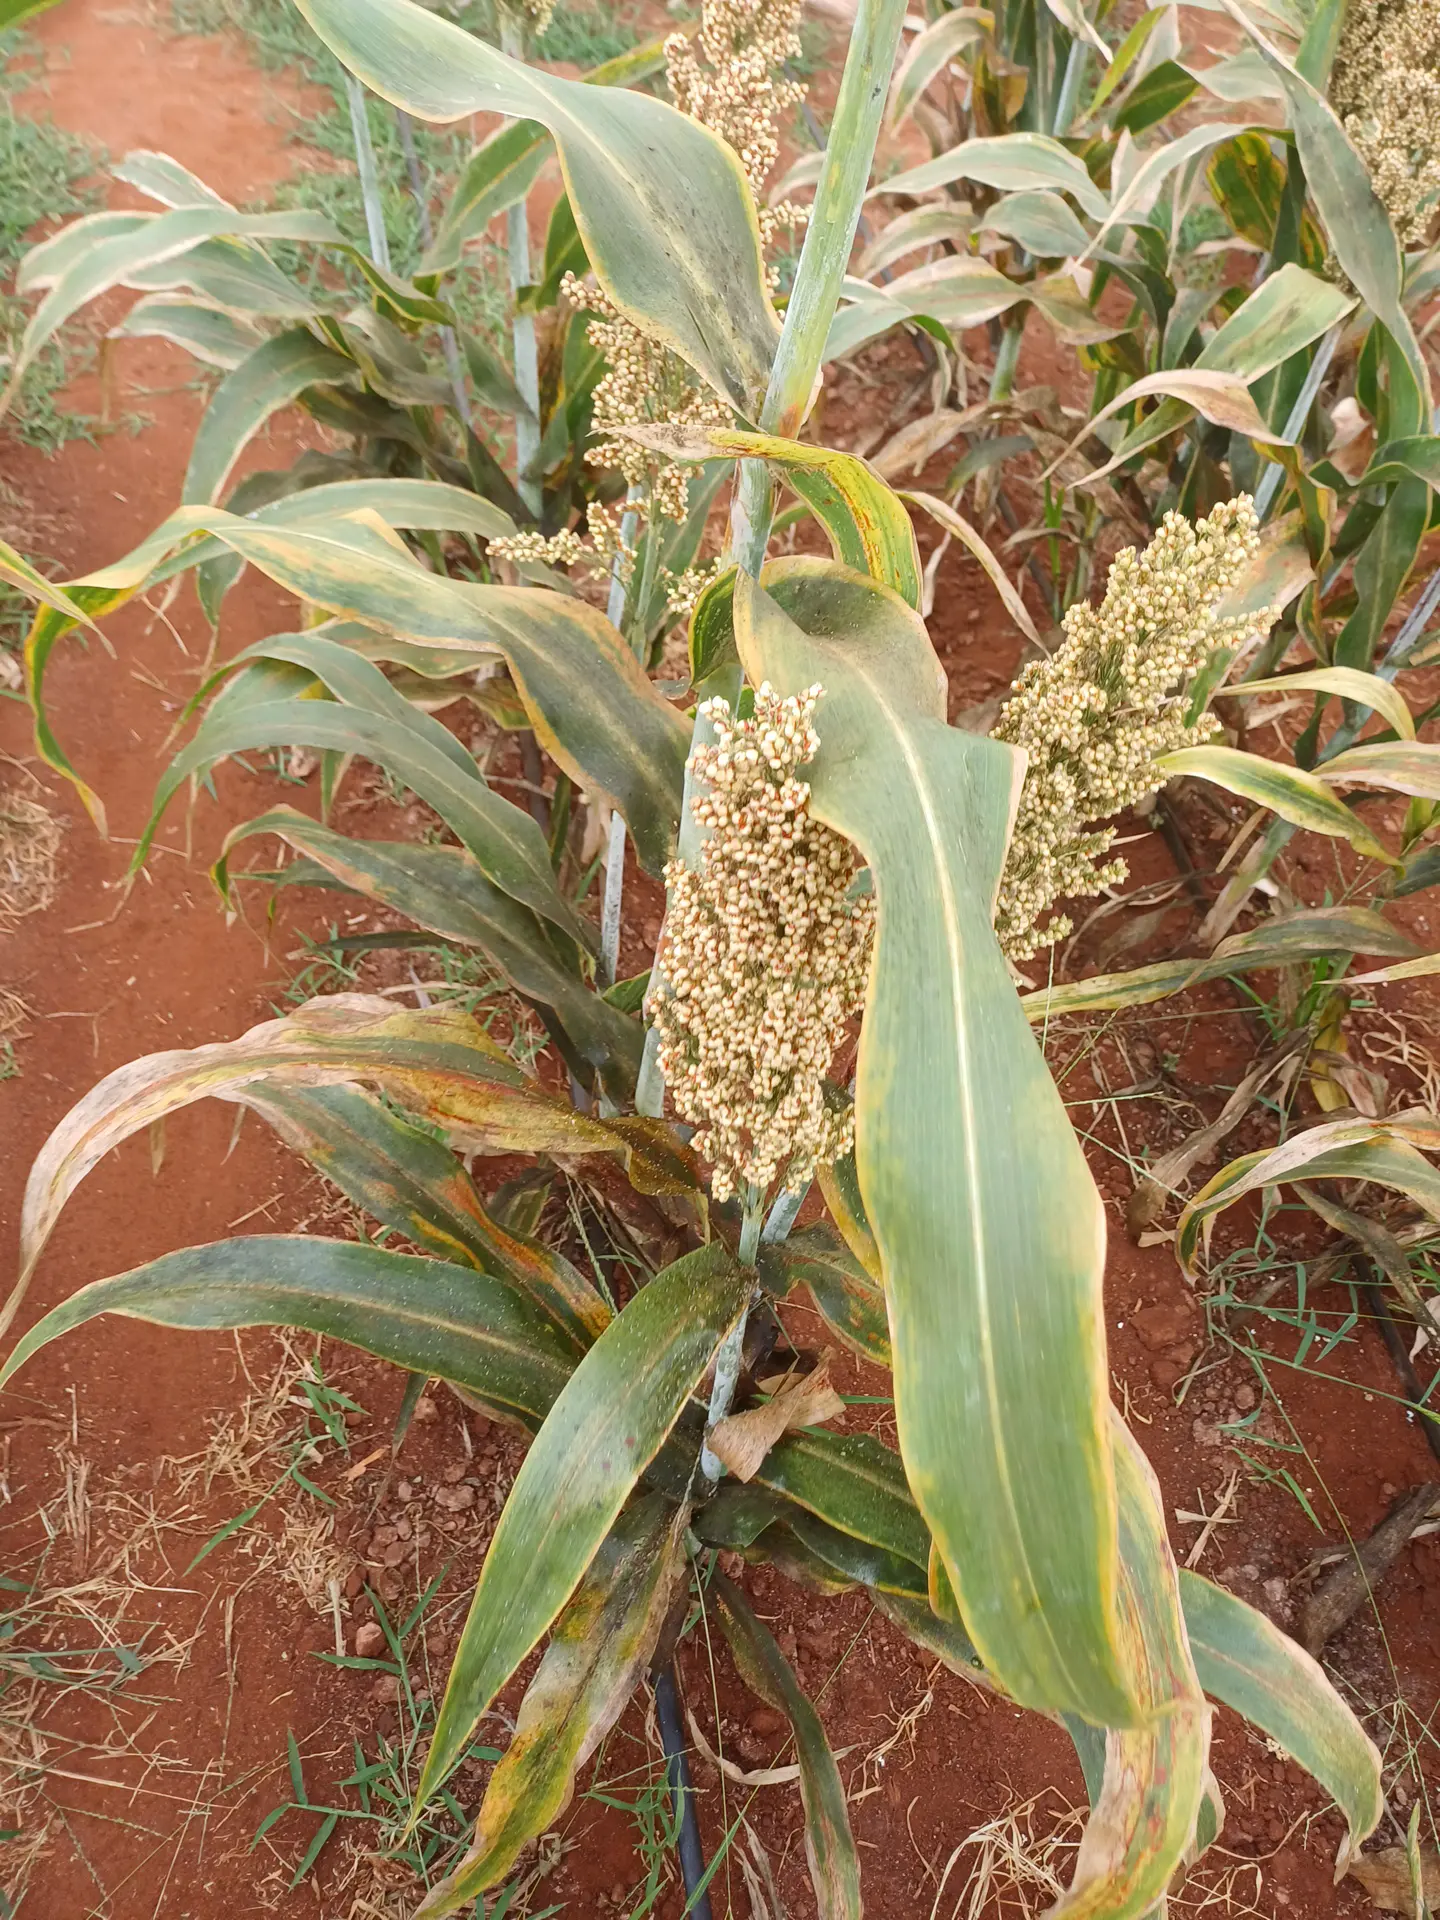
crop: sorghum
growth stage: maturity
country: Kenya
